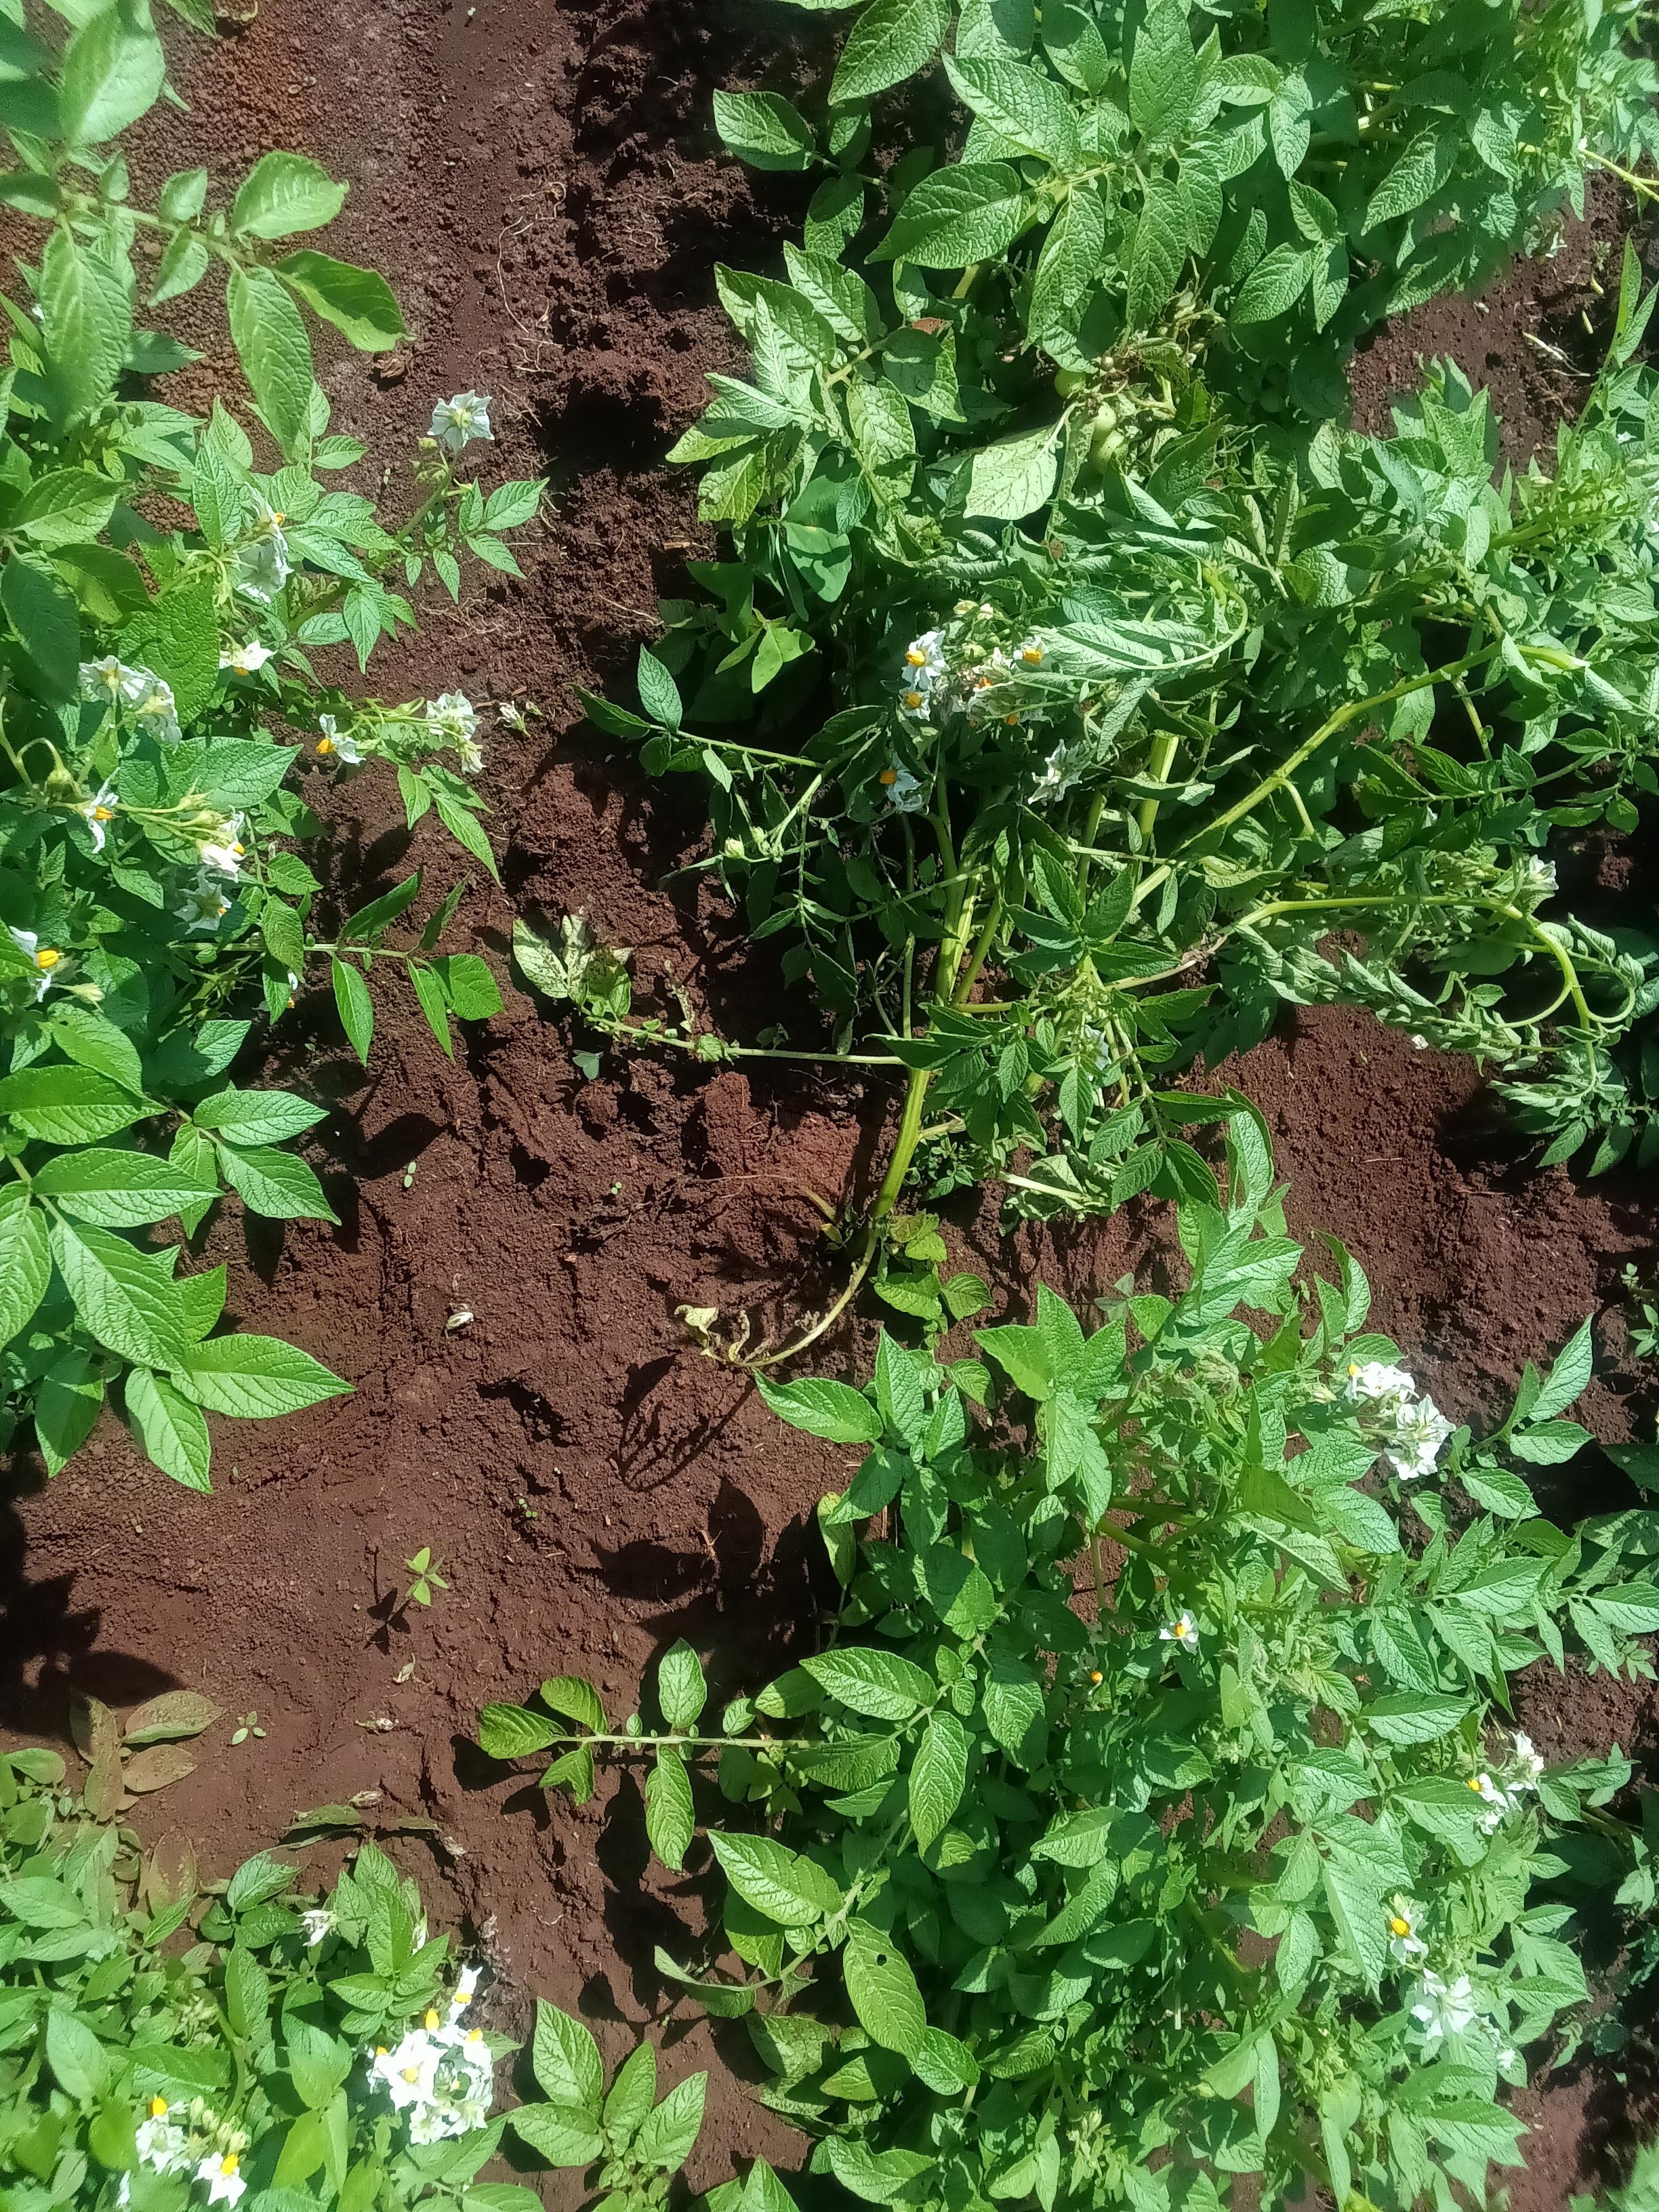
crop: potato
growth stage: flowering
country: Kenya
